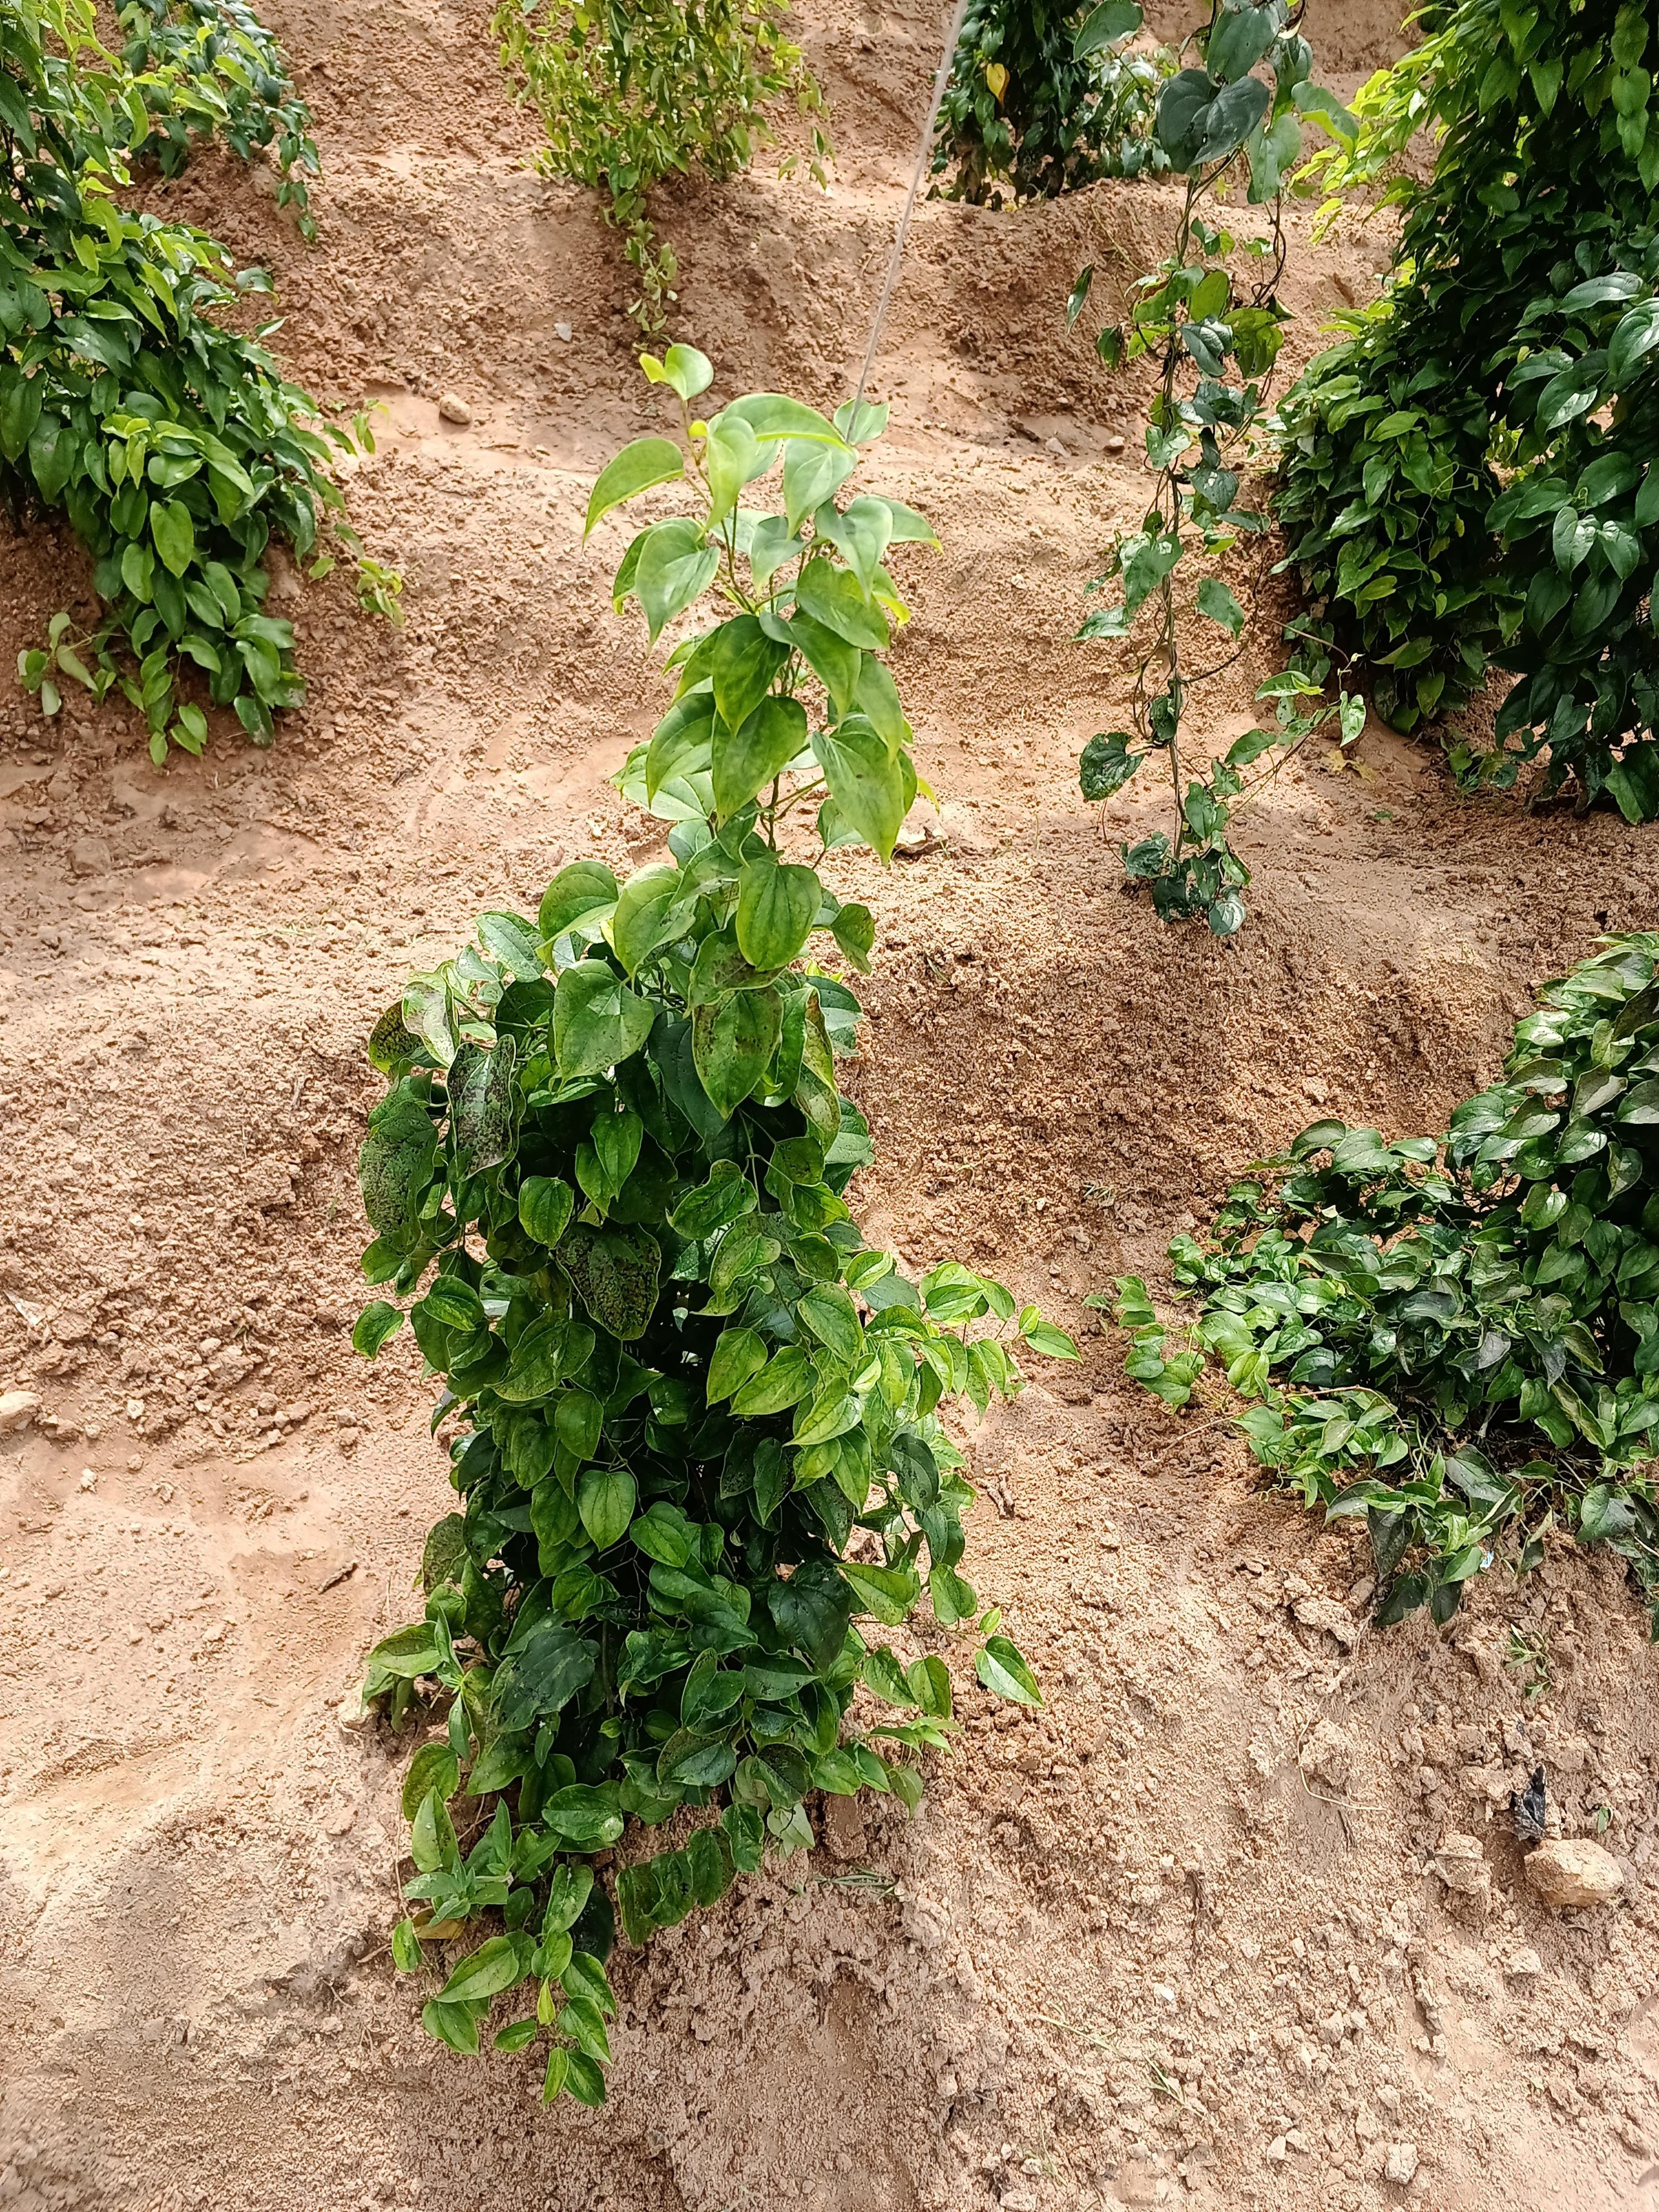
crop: yam
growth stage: vegetative
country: Nigeria
